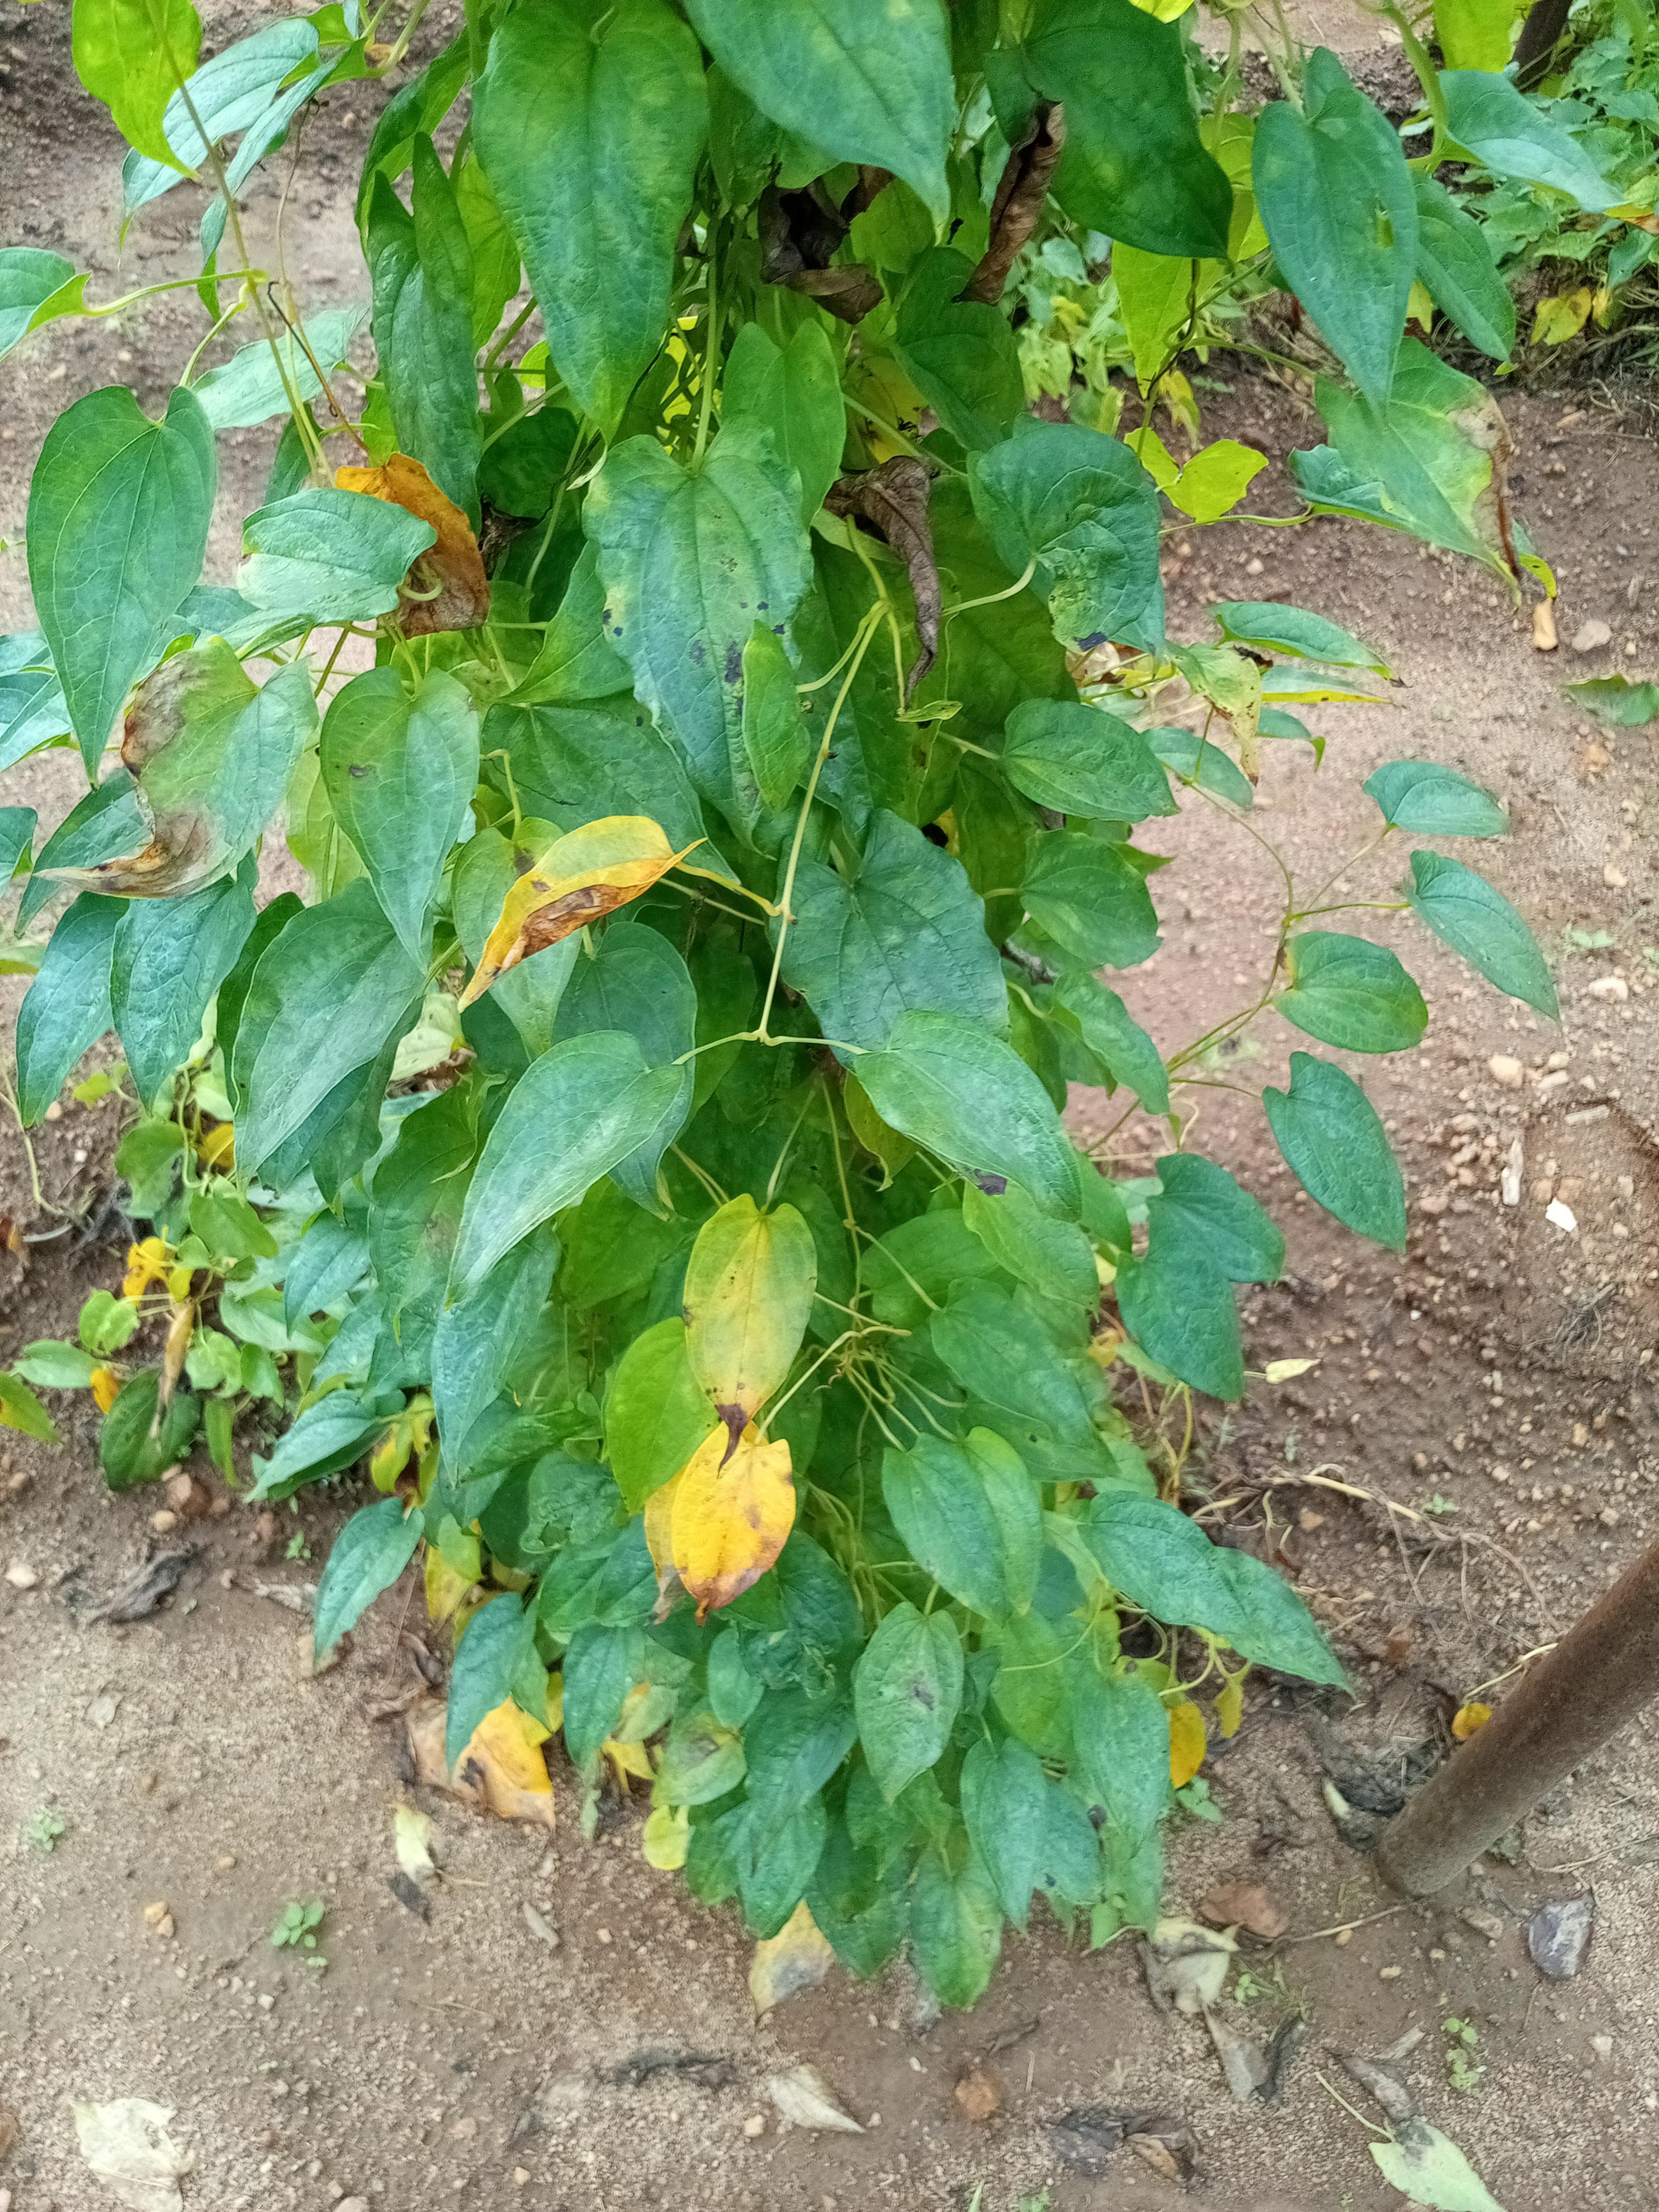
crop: yam
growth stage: maturity
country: Nigeria
